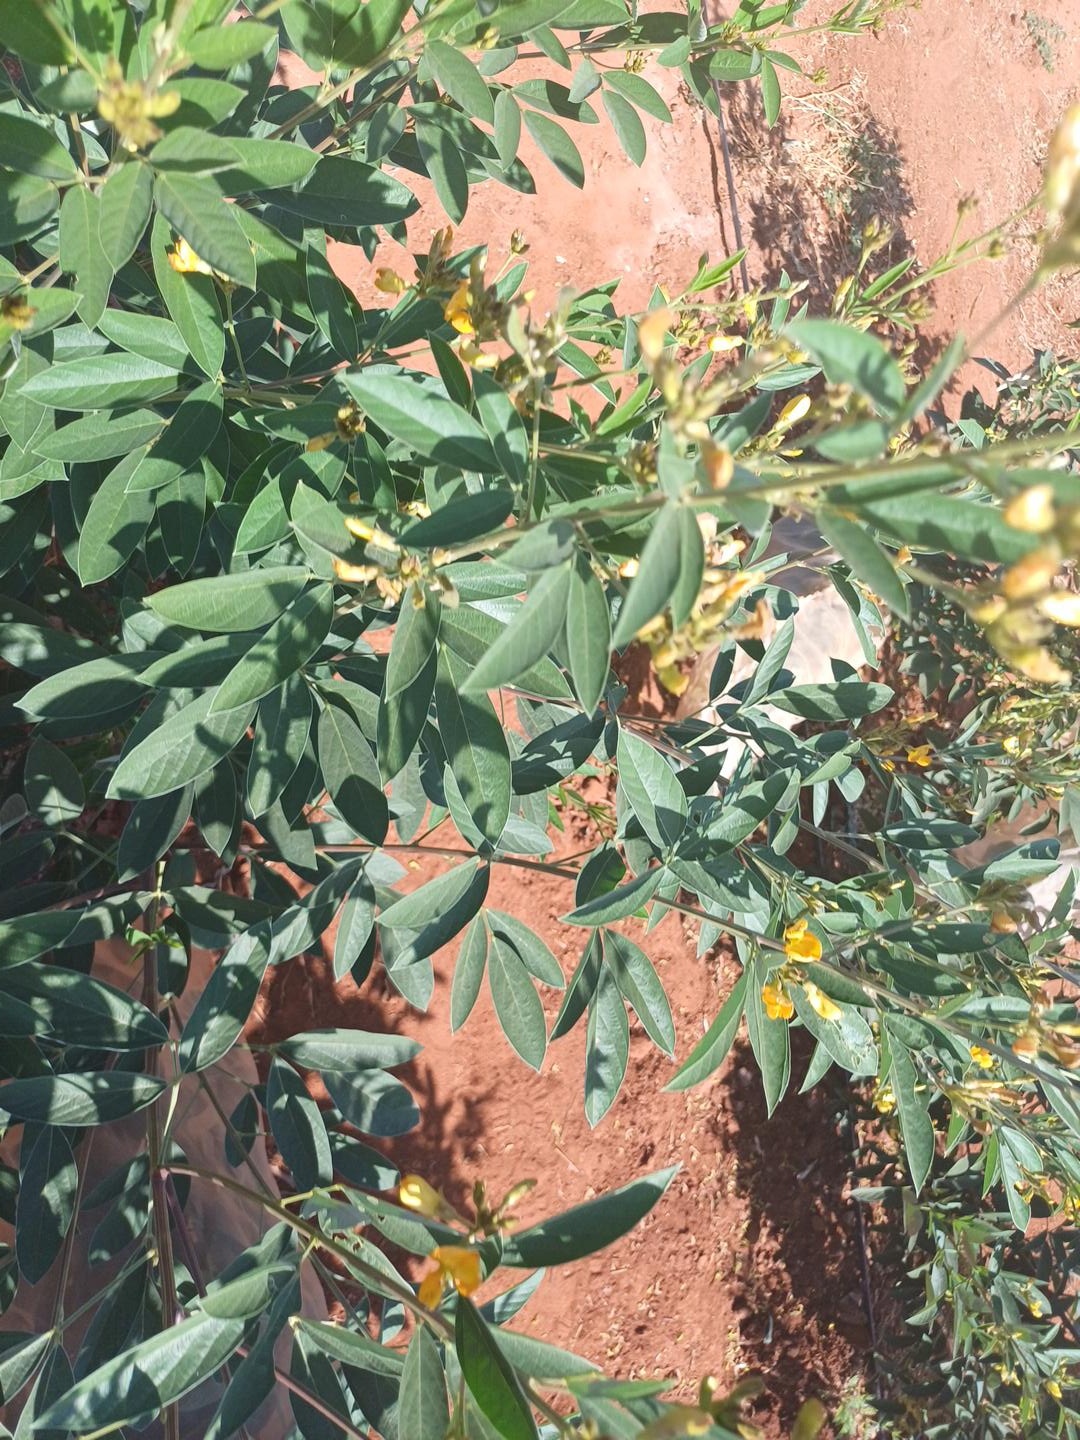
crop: pigeonpea
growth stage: flowering
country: Kenya
